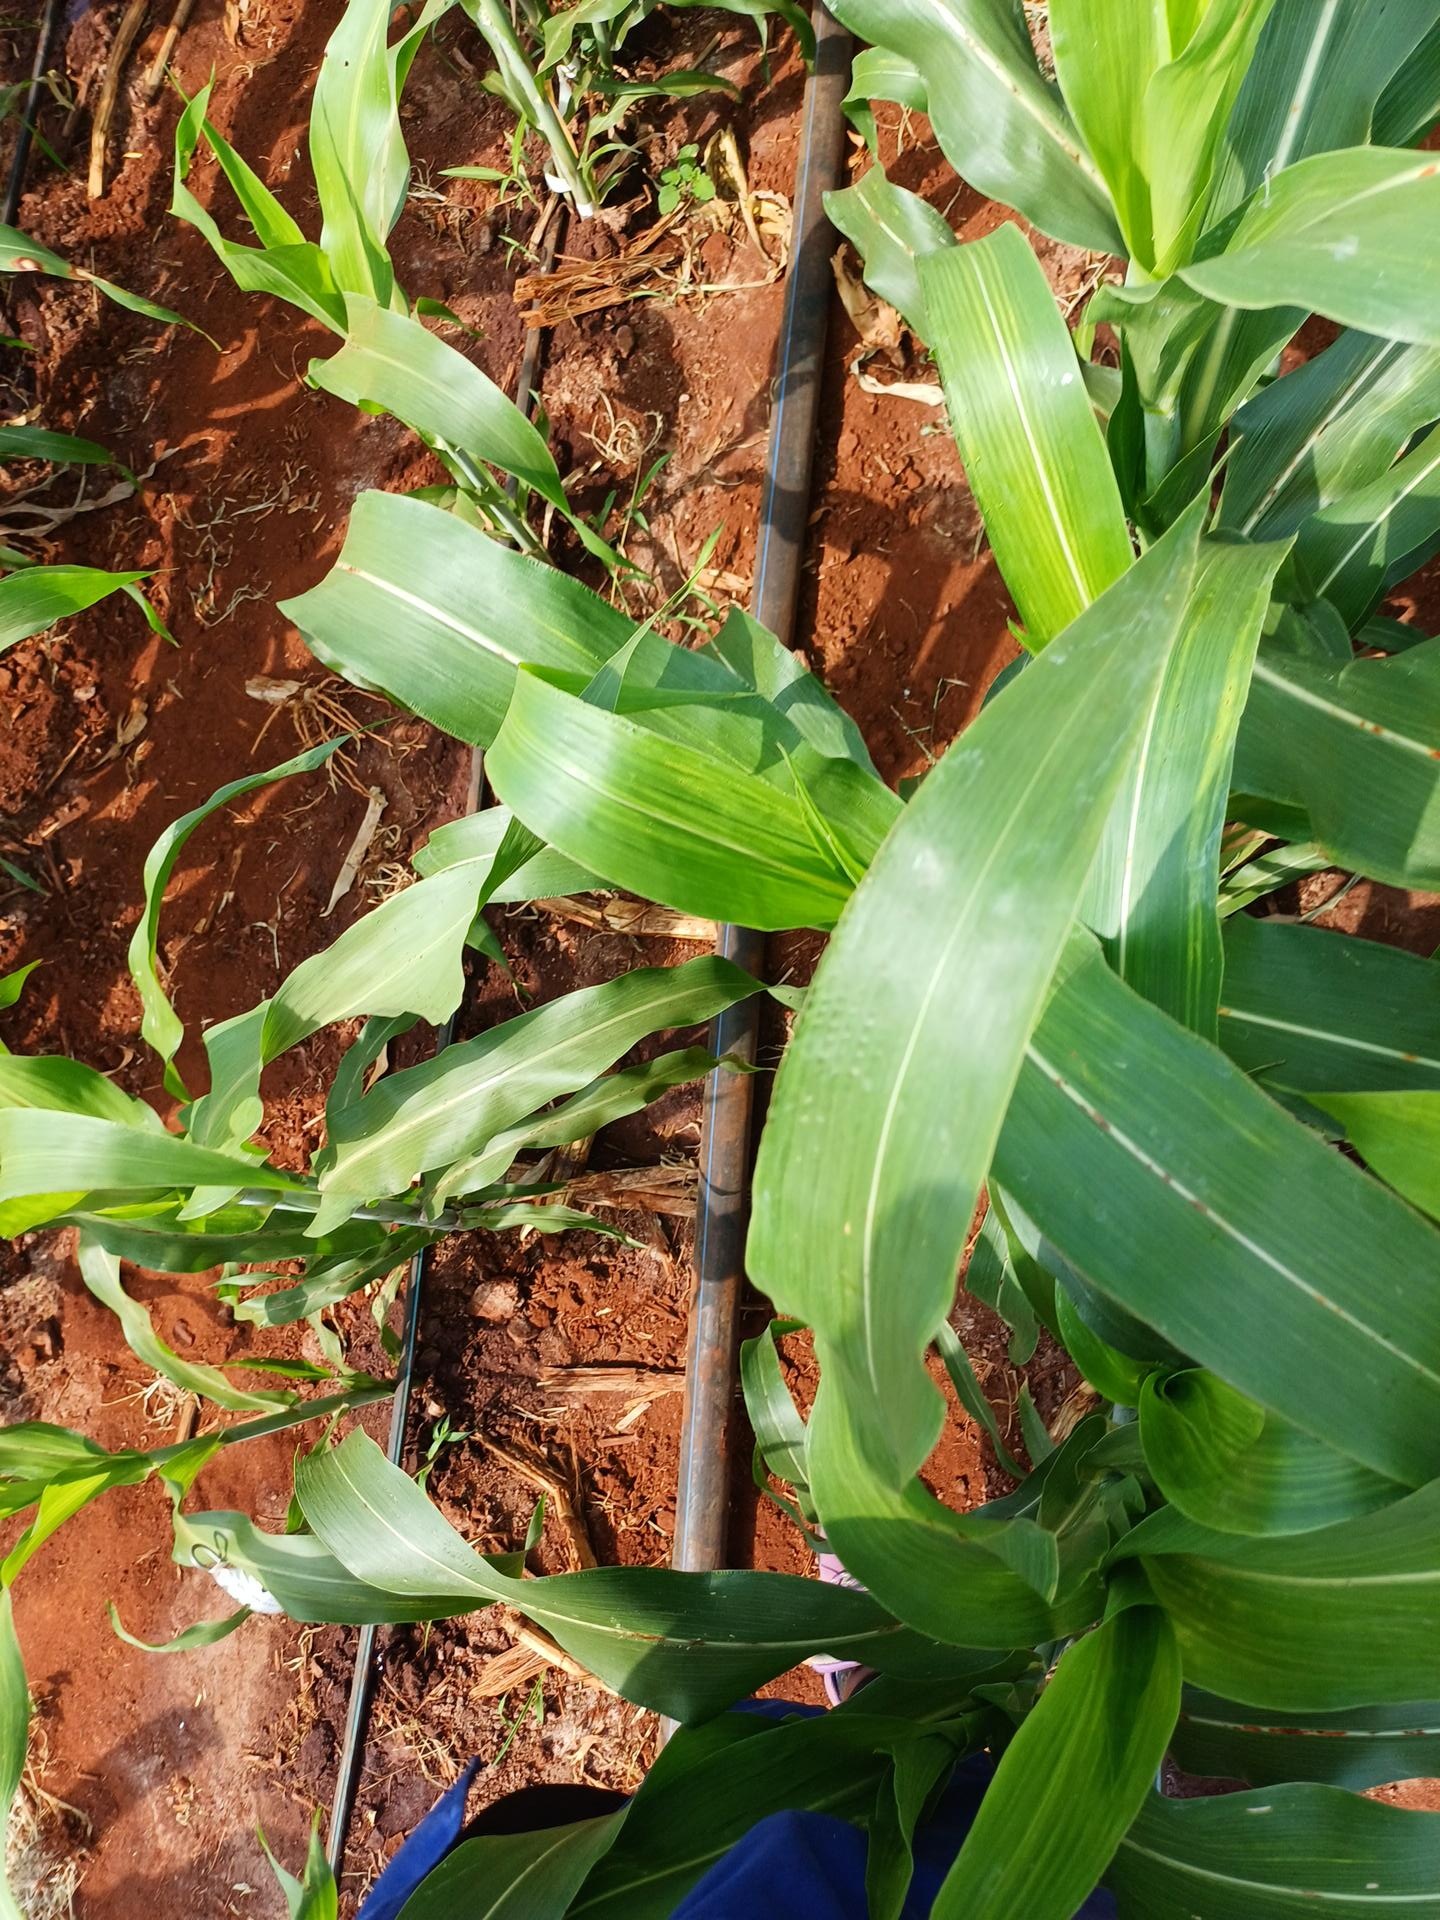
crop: sorghum
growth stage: vegetative
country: Kenya
